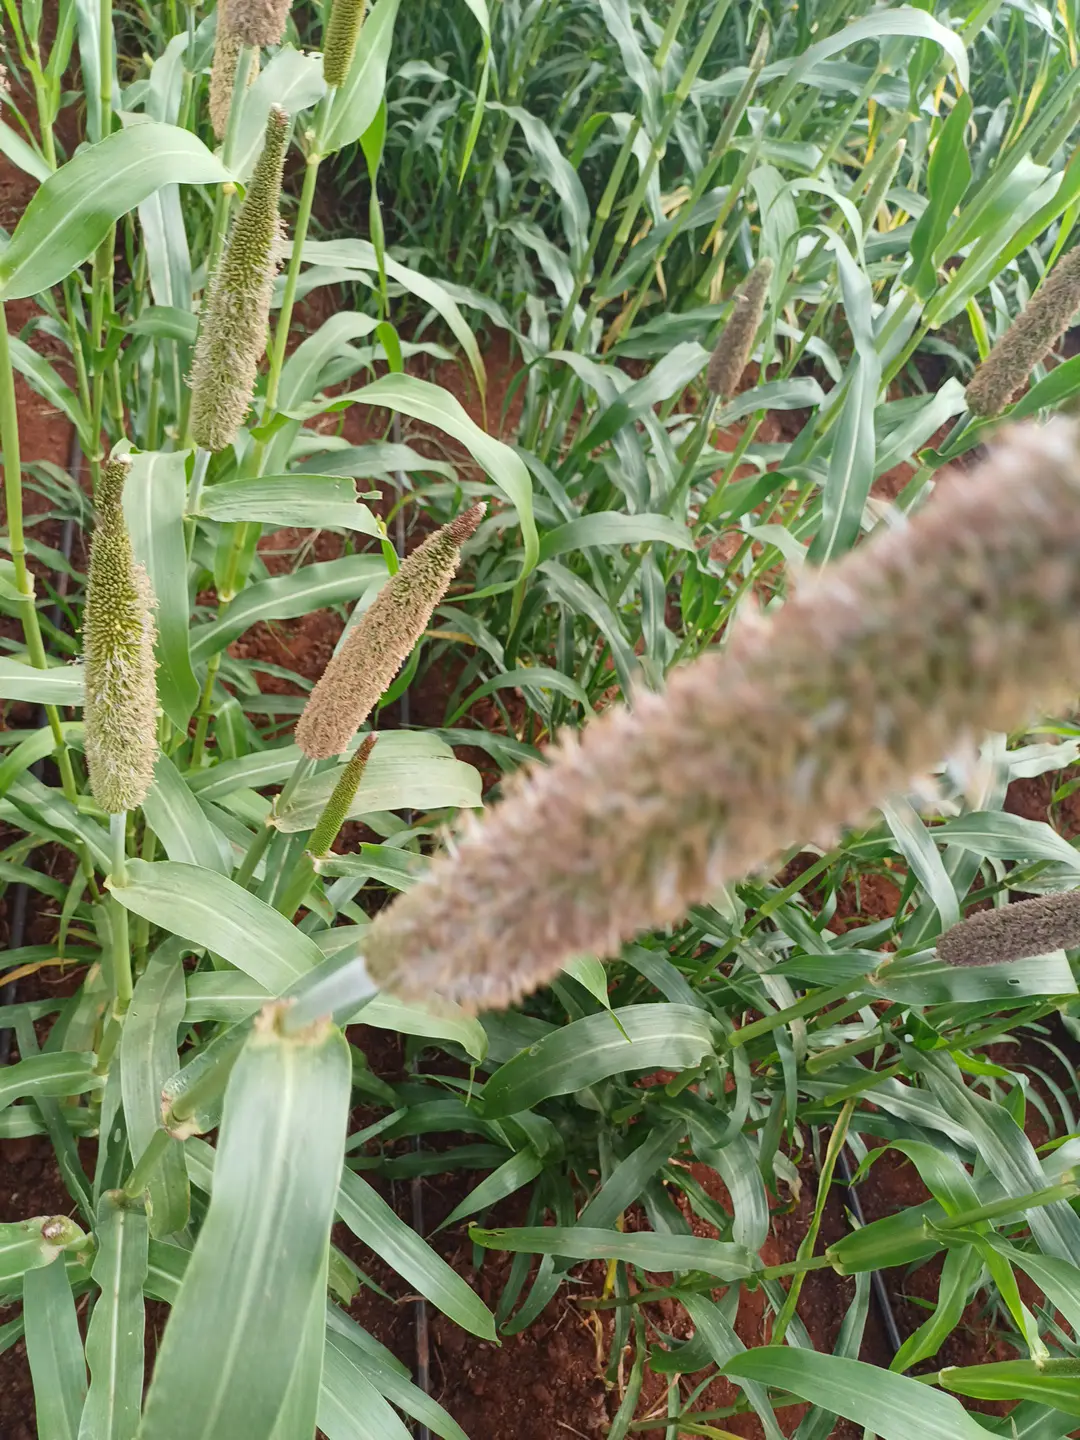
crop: pearl millet
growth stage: flowering
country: Kenya
